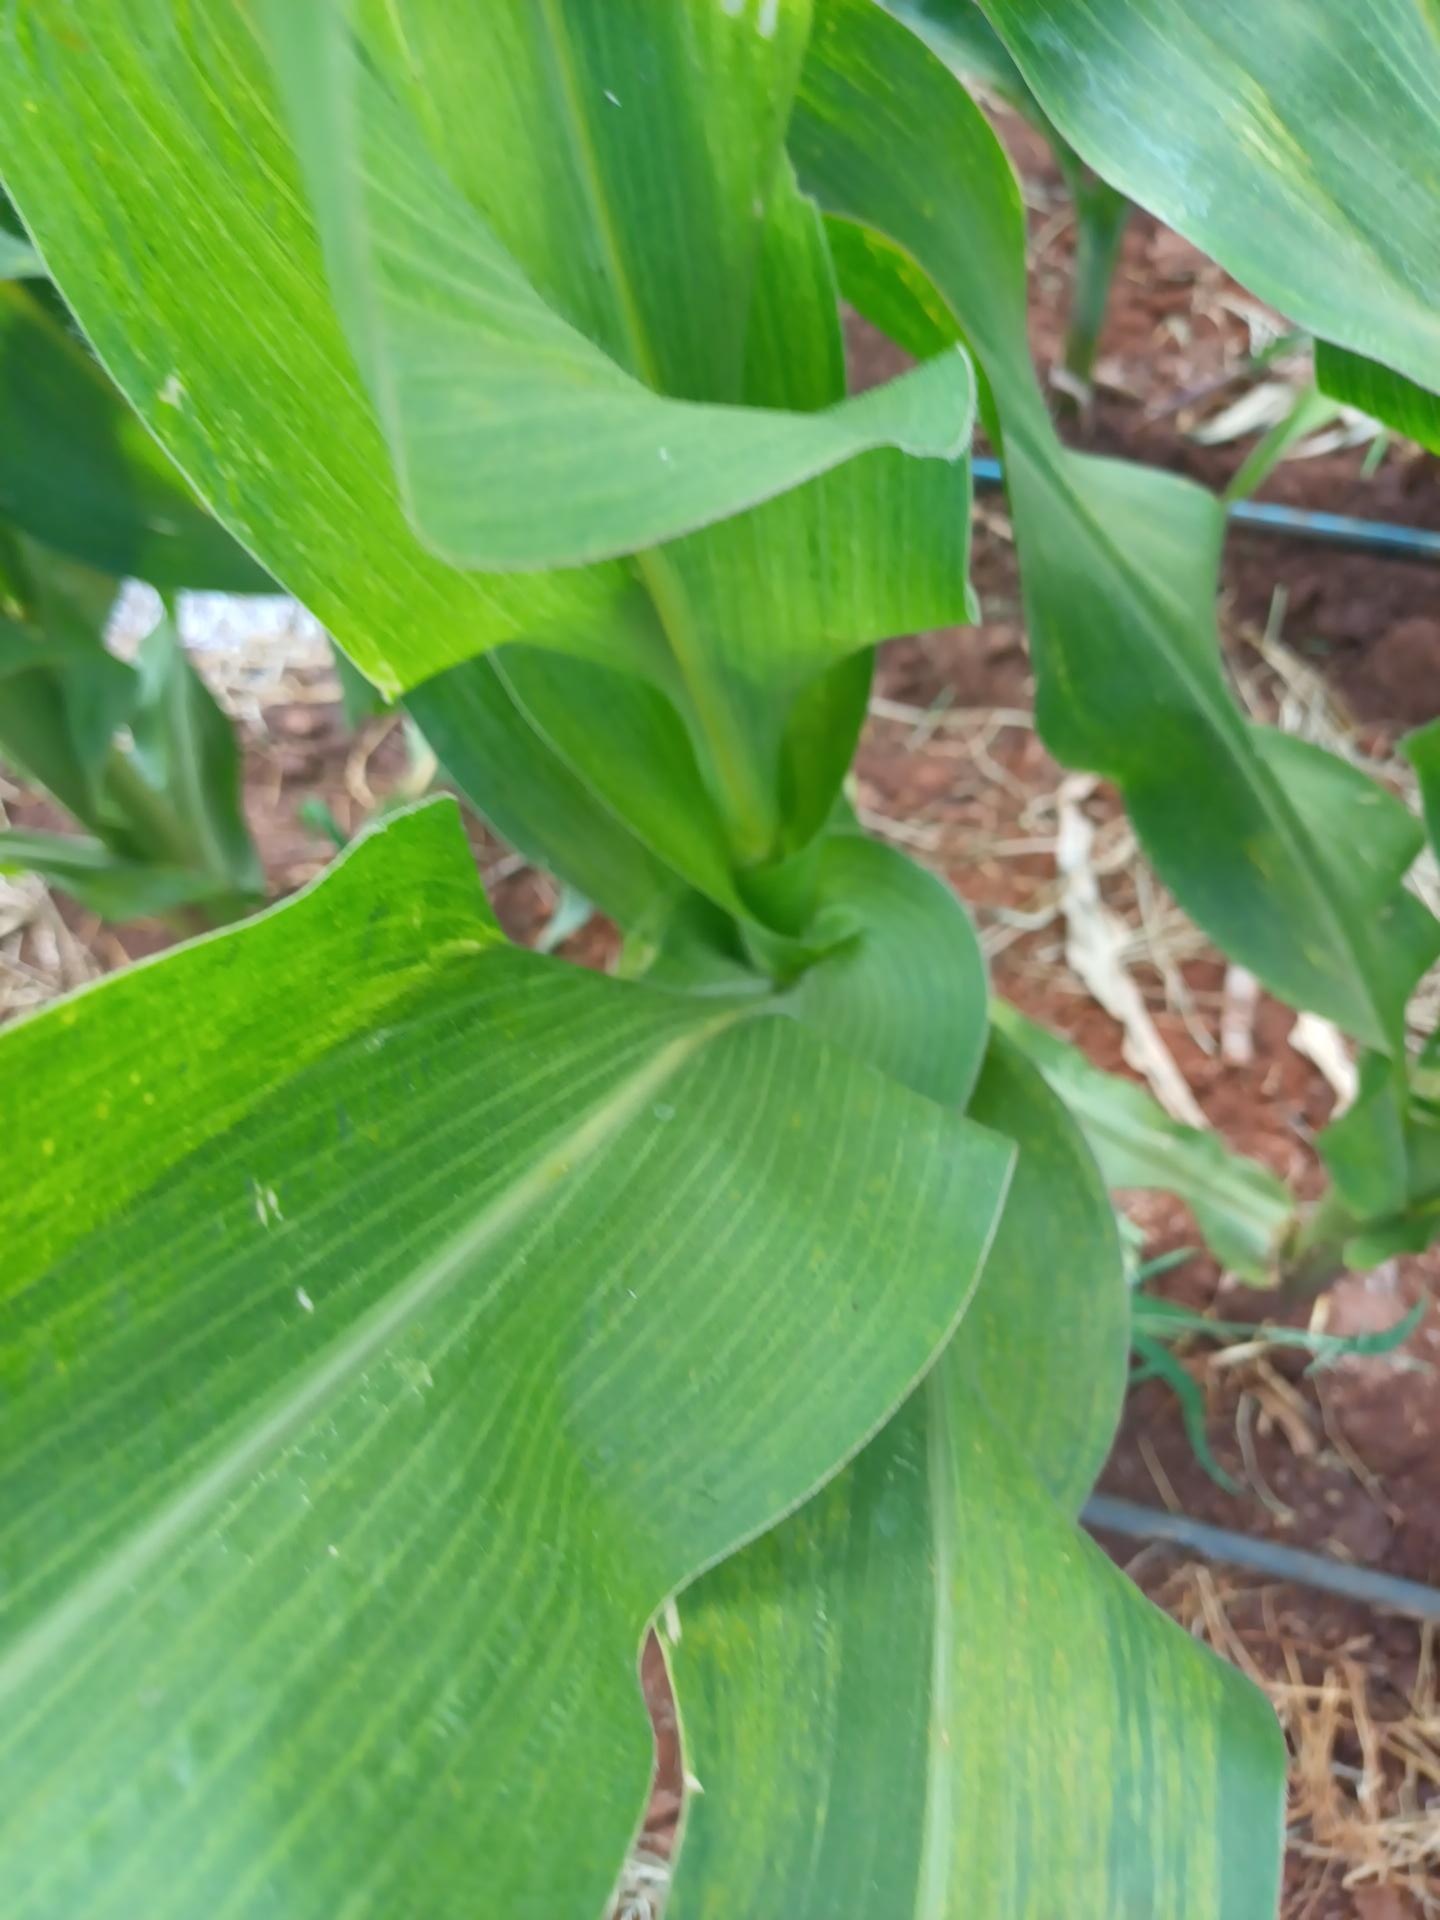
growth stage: vegetative
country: Kenya
